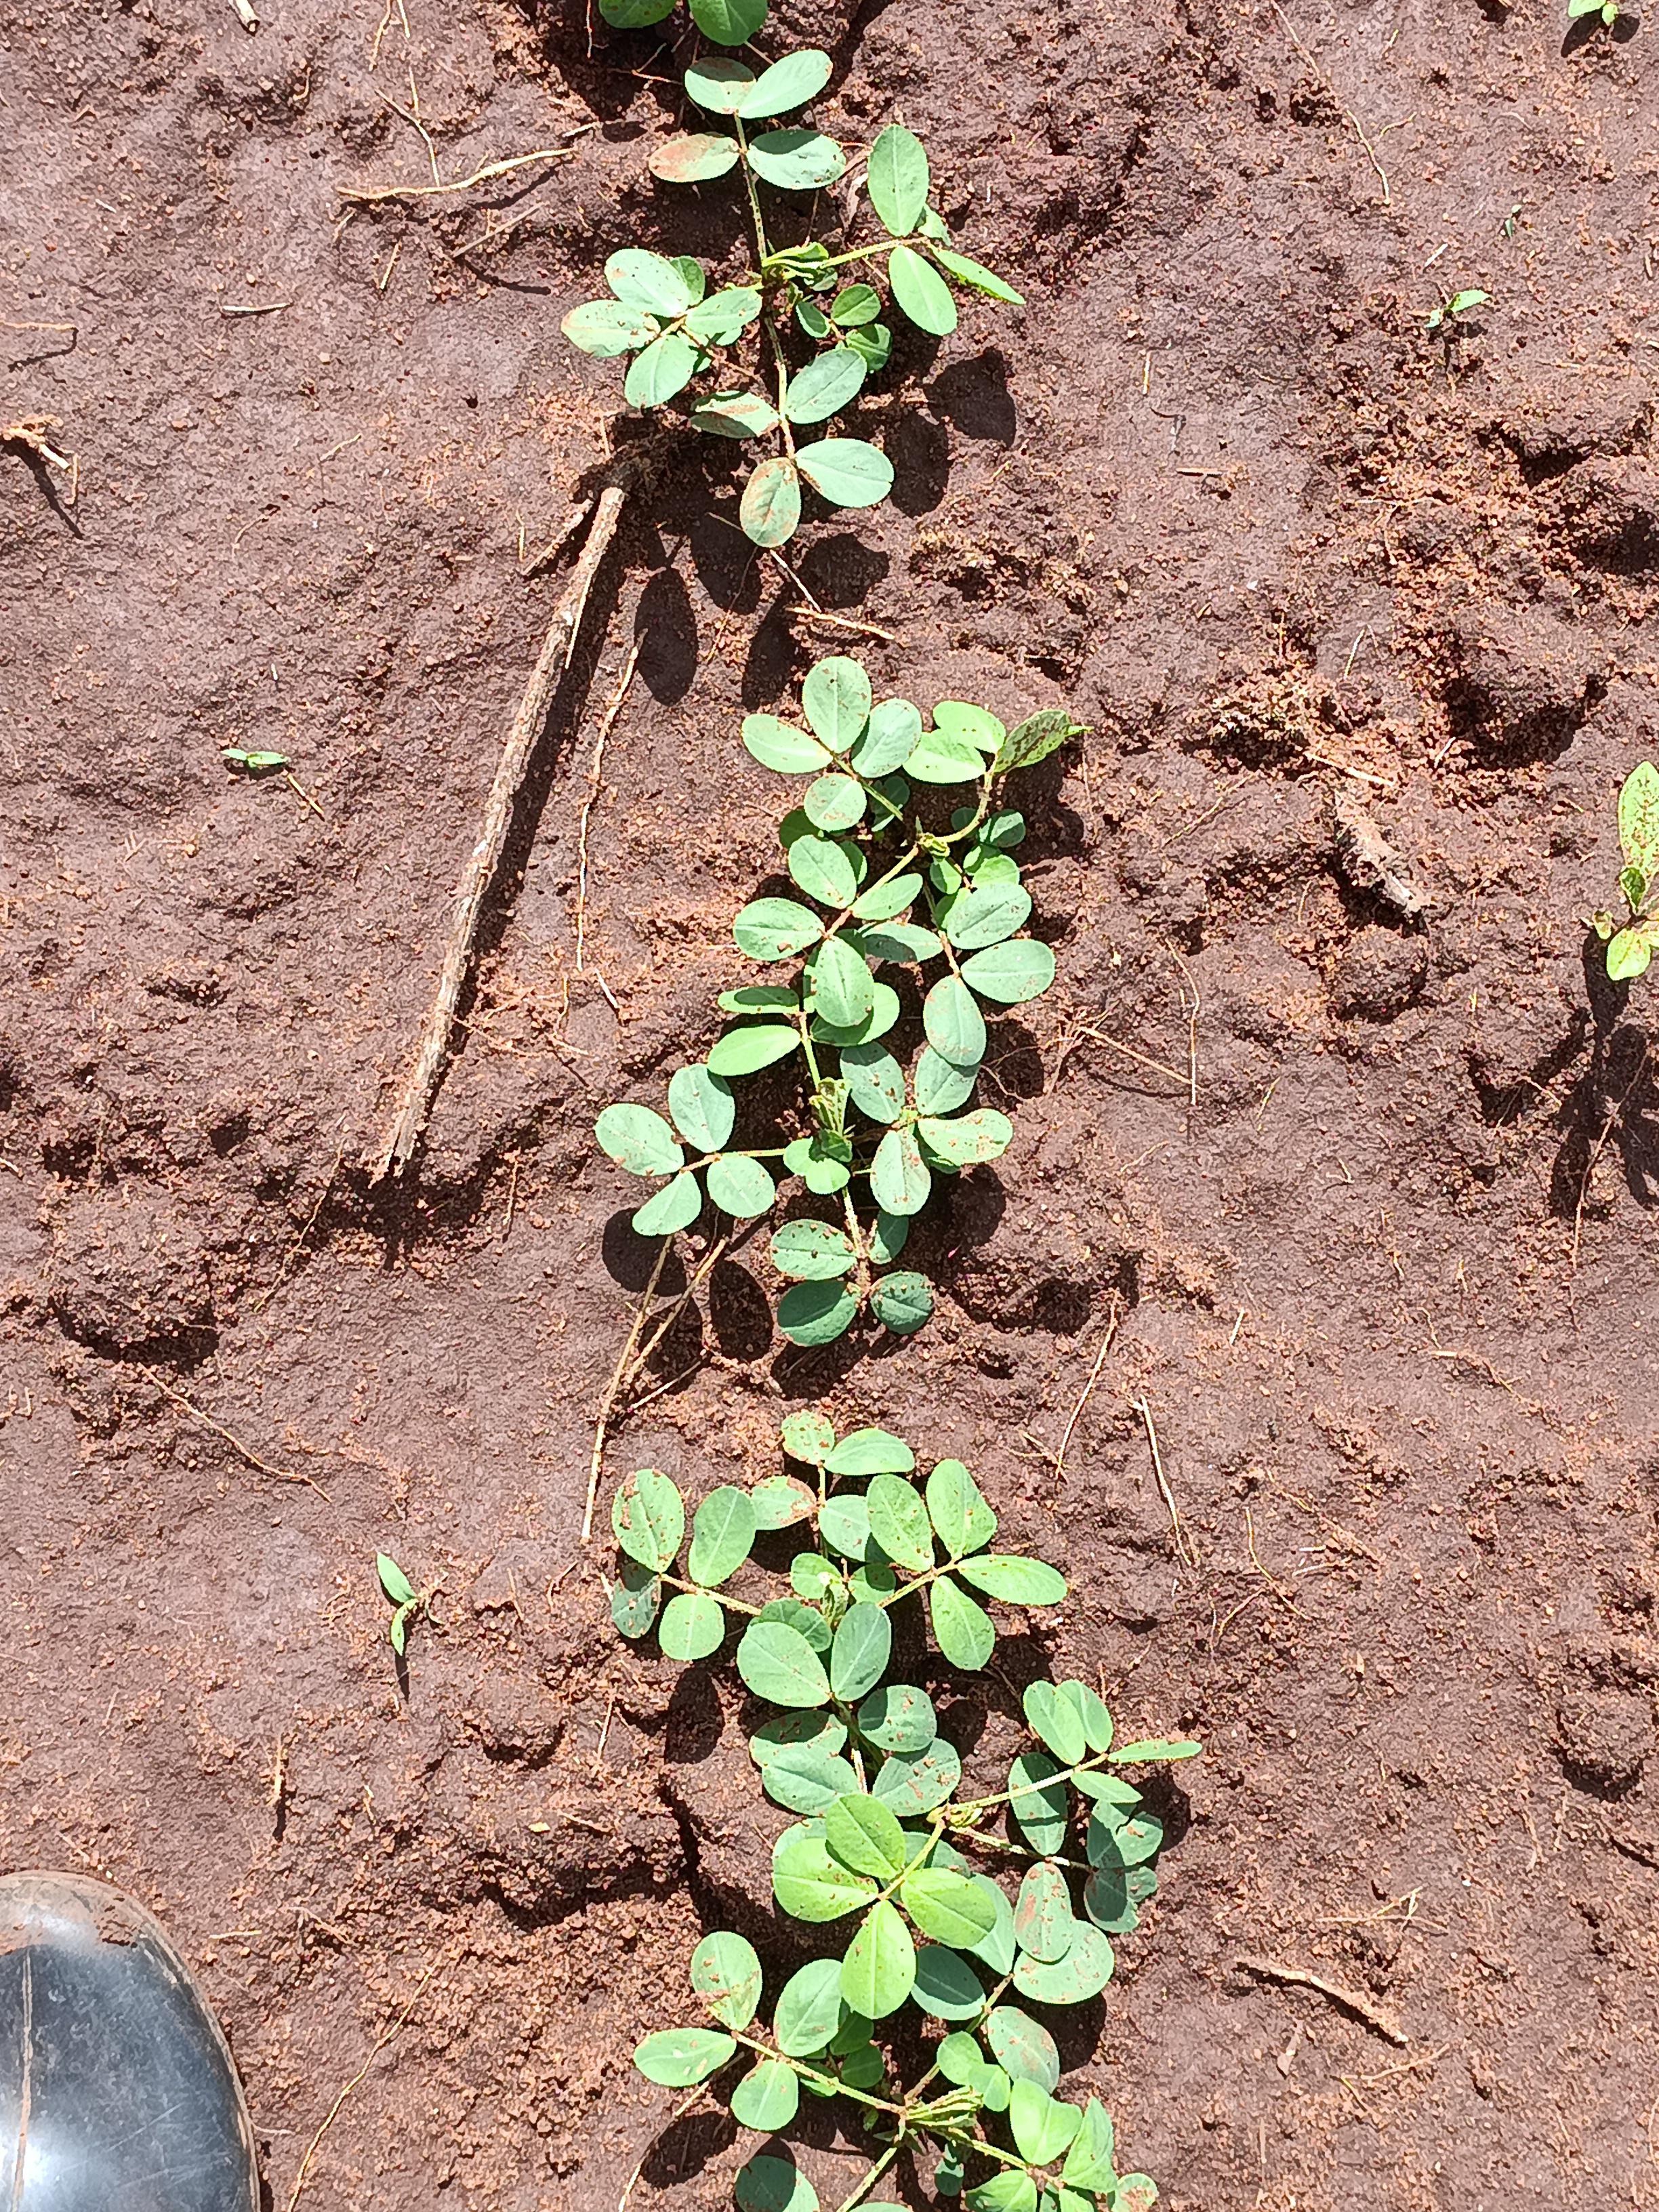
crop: groundnut
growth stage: vegetative
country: Kenya
